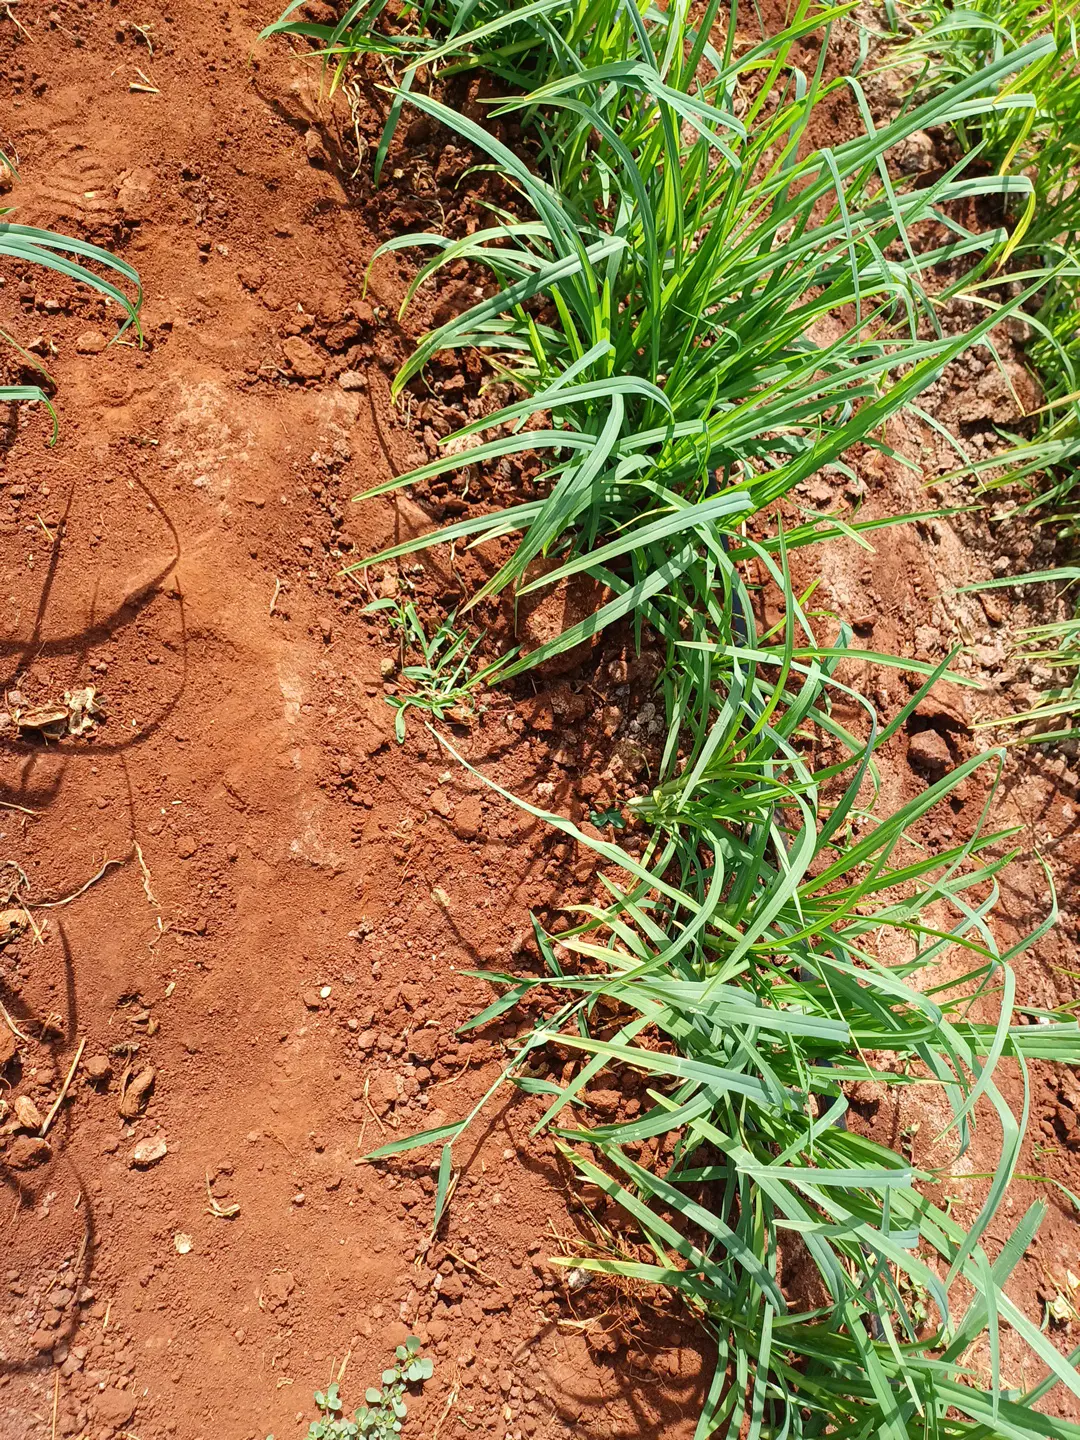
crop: finger millet
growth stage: elongation stem
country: Kenya
